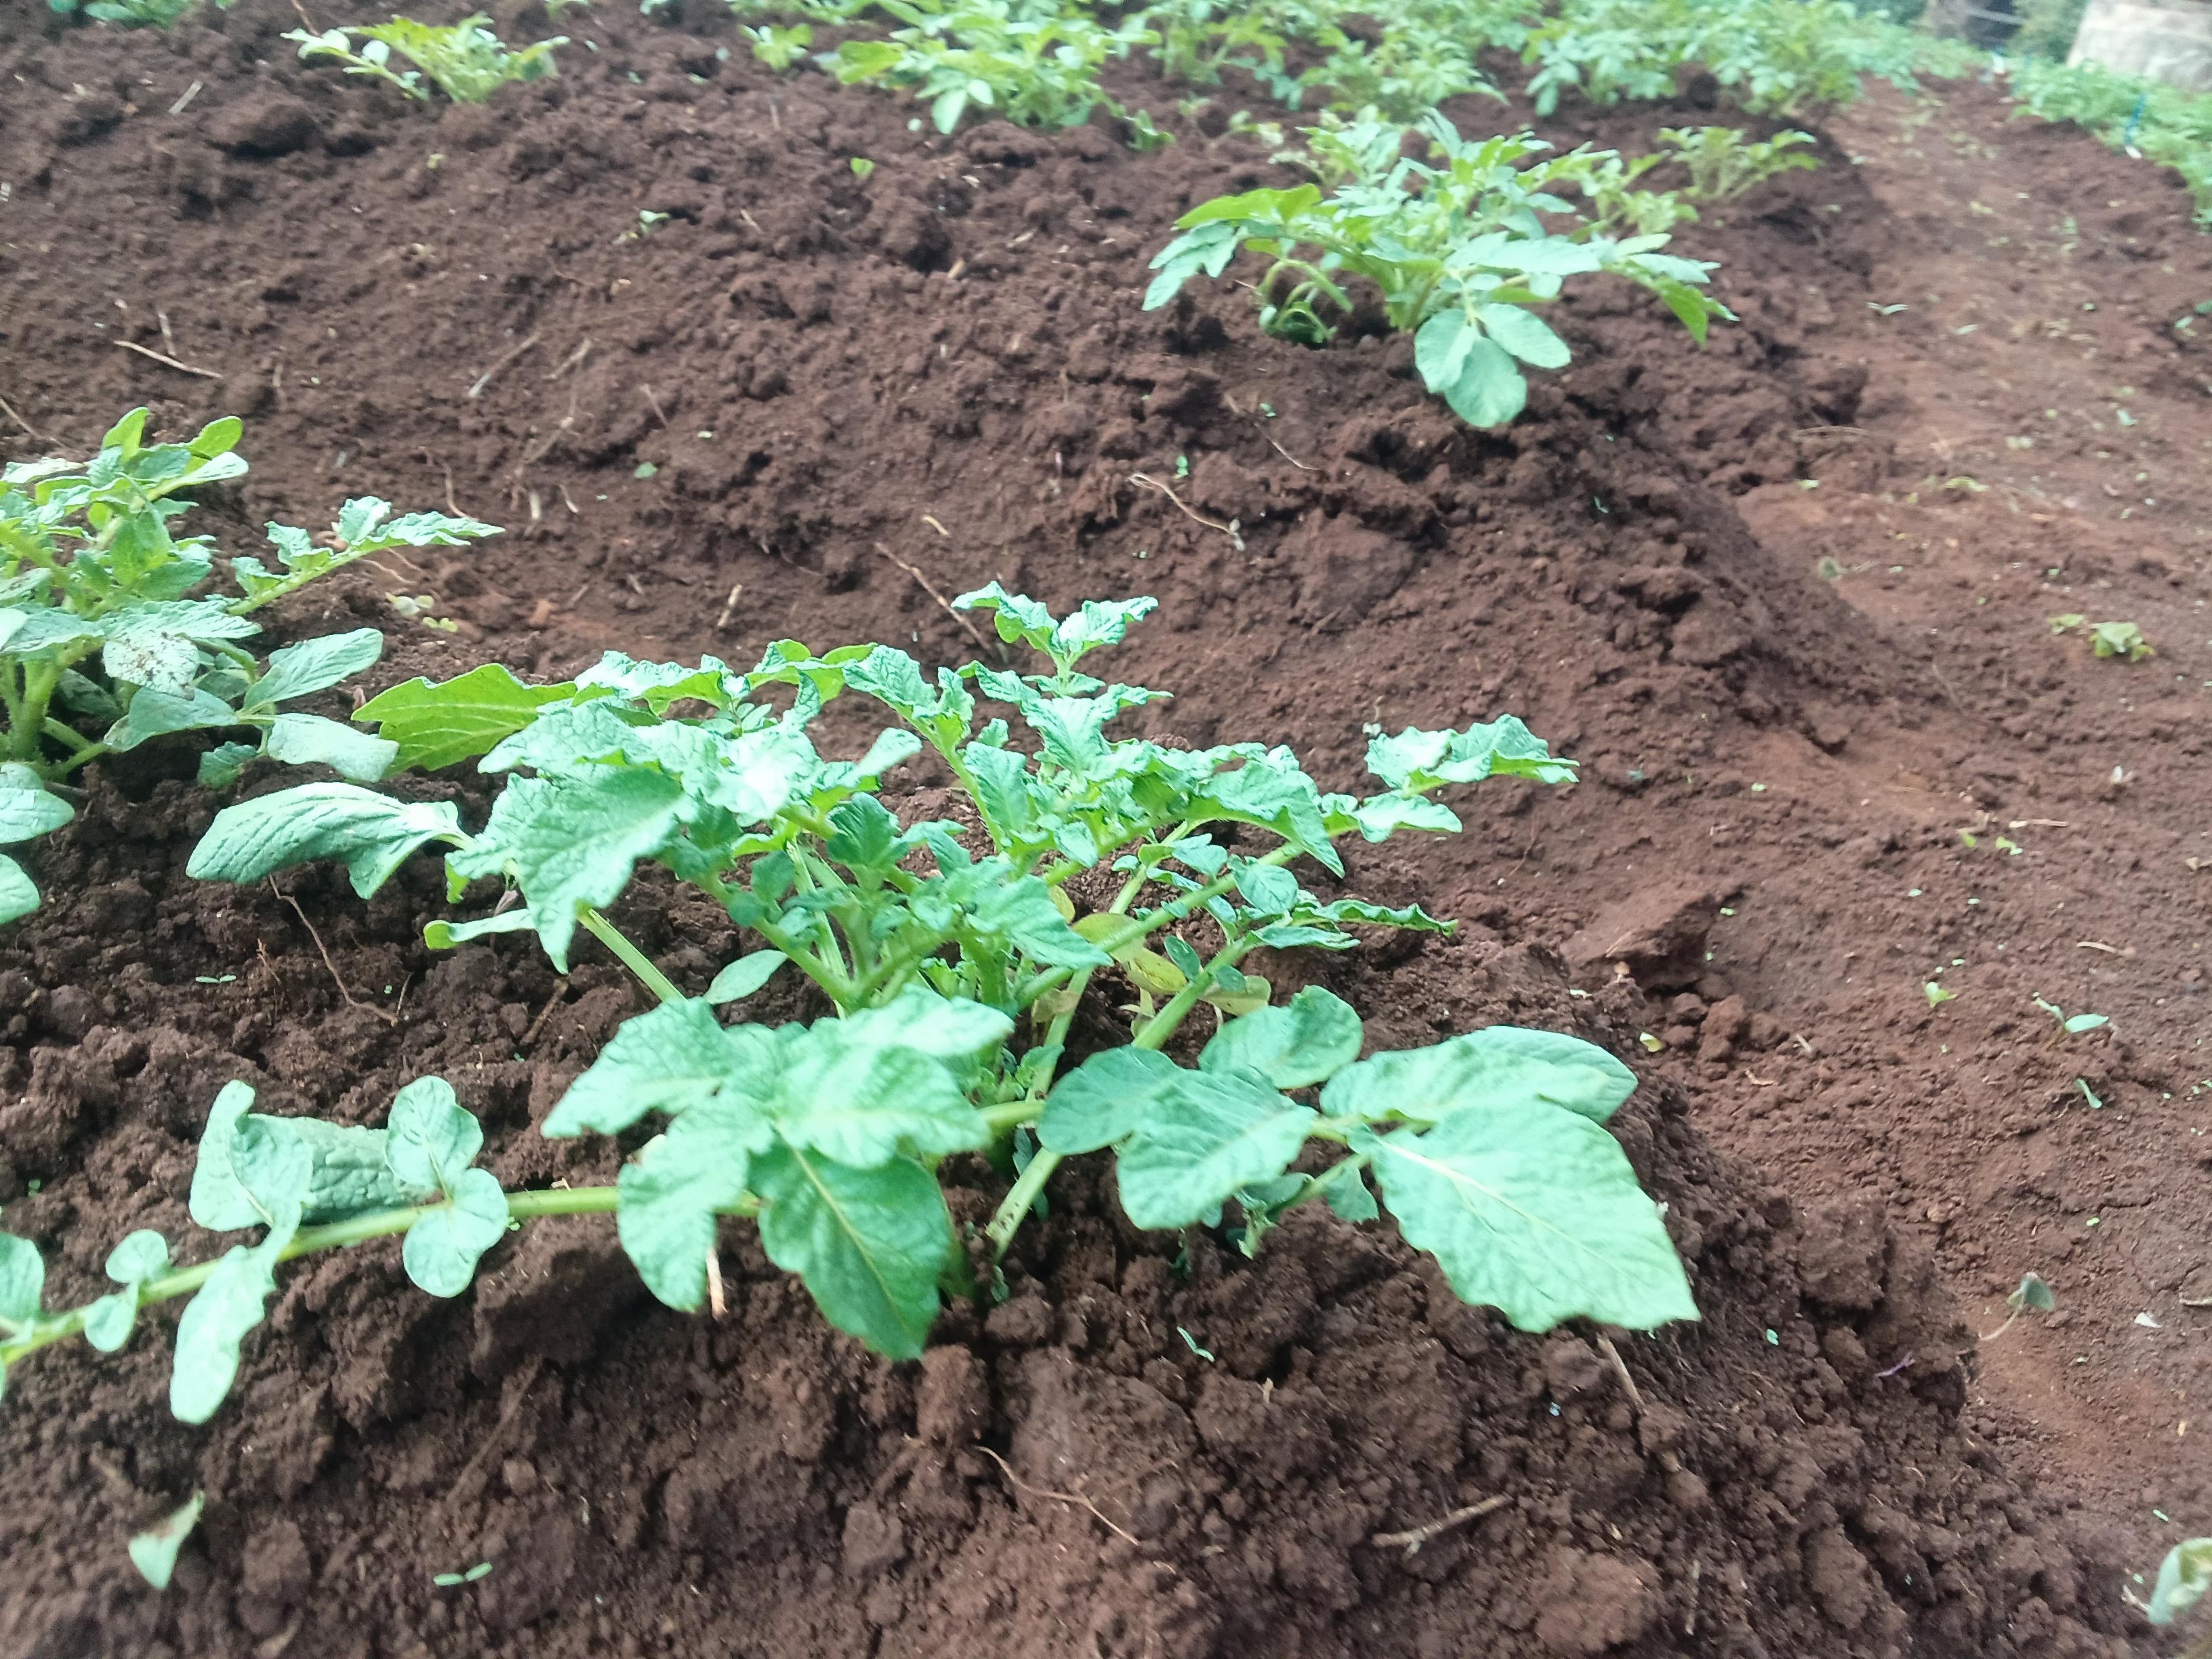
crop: potato
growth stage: vegetative
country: Kenya
